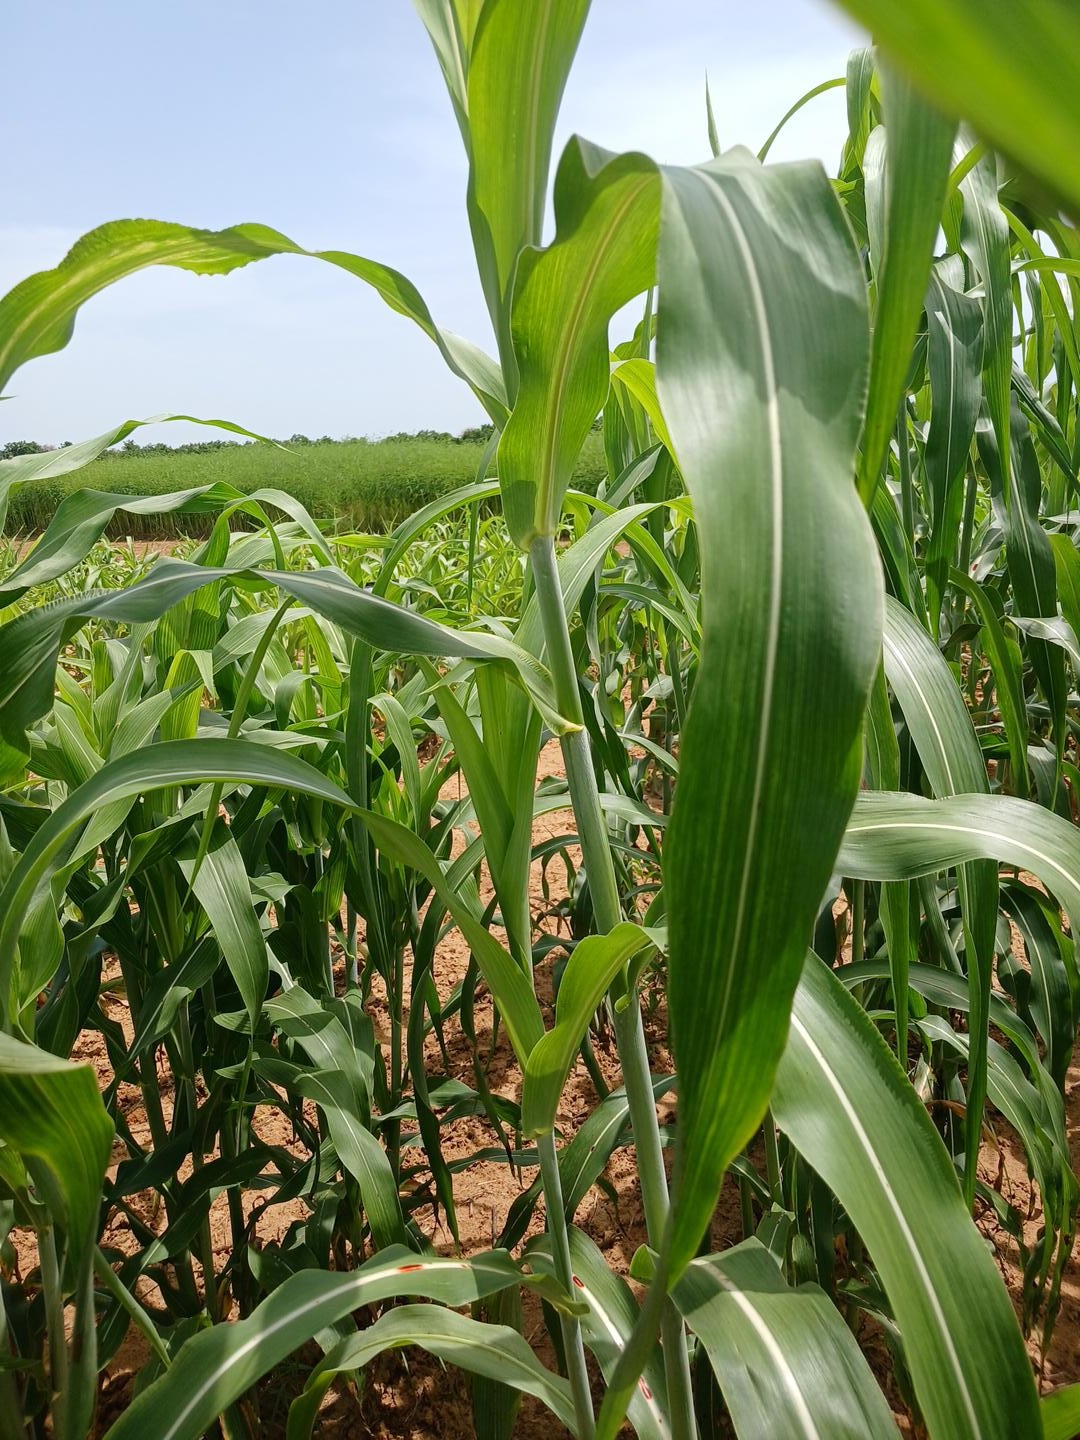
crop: sorghum
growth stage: vegetative
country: Senegal
